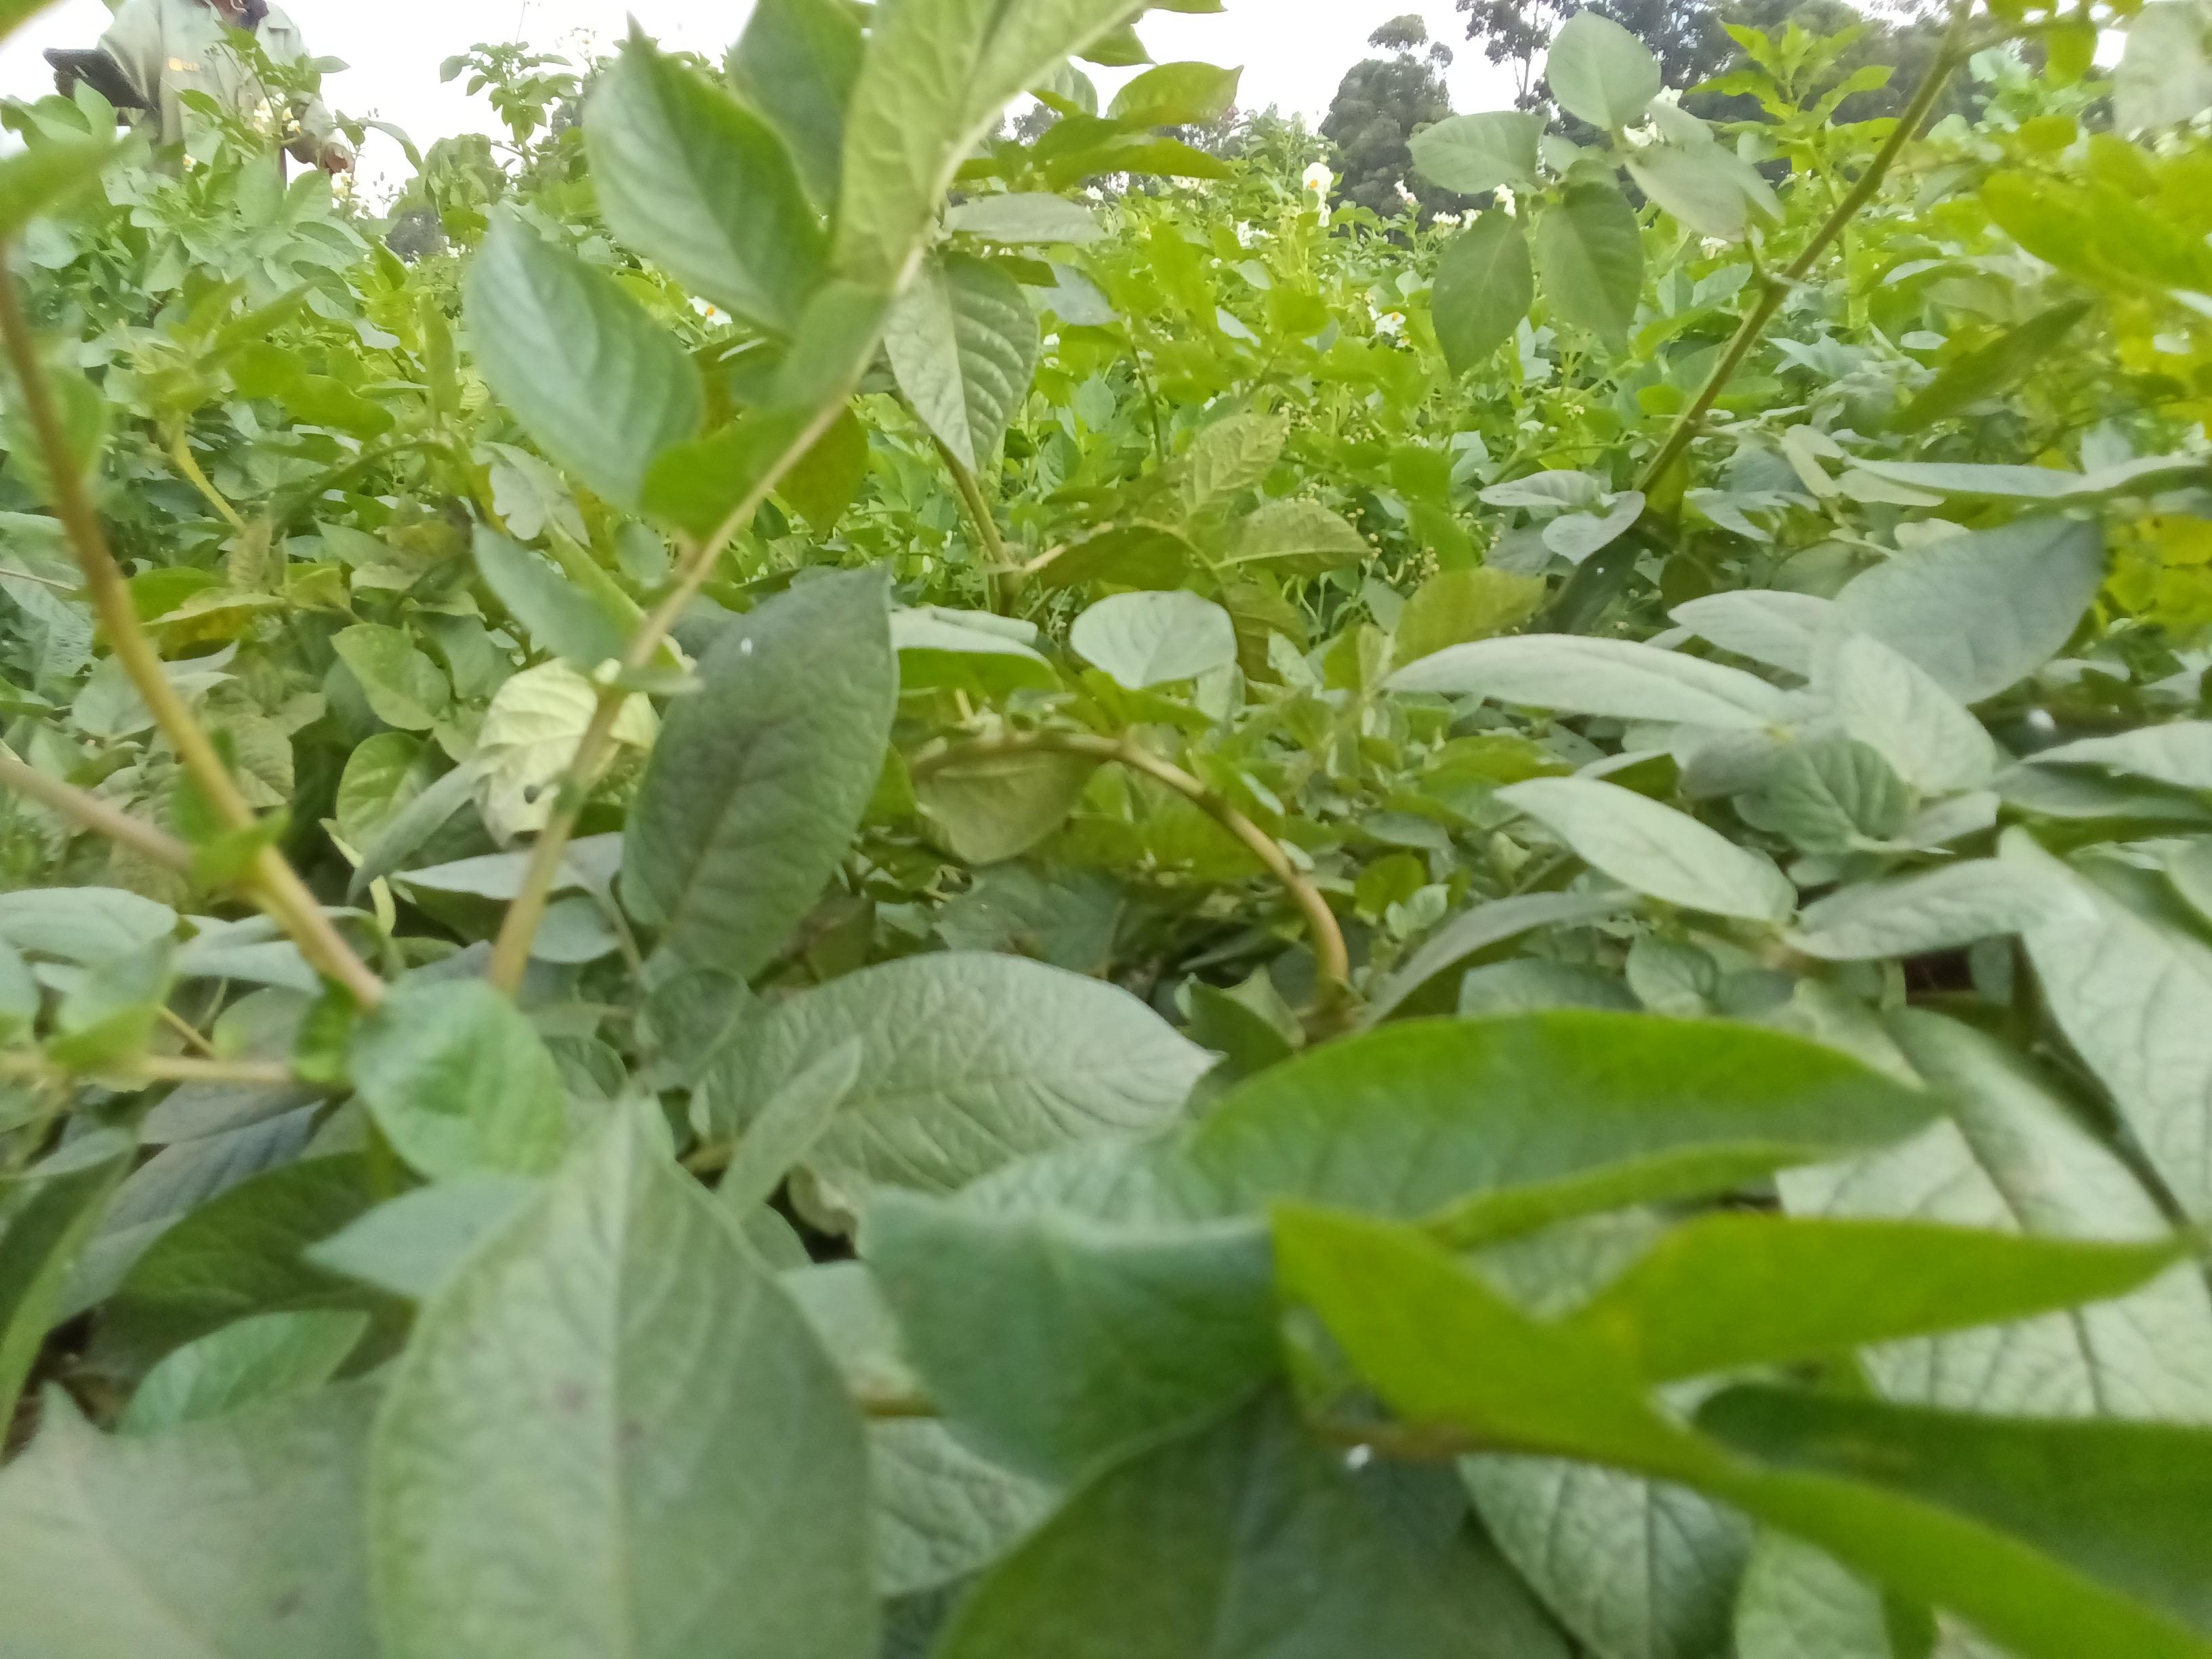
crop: potato
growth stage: maturity
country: Kenya
